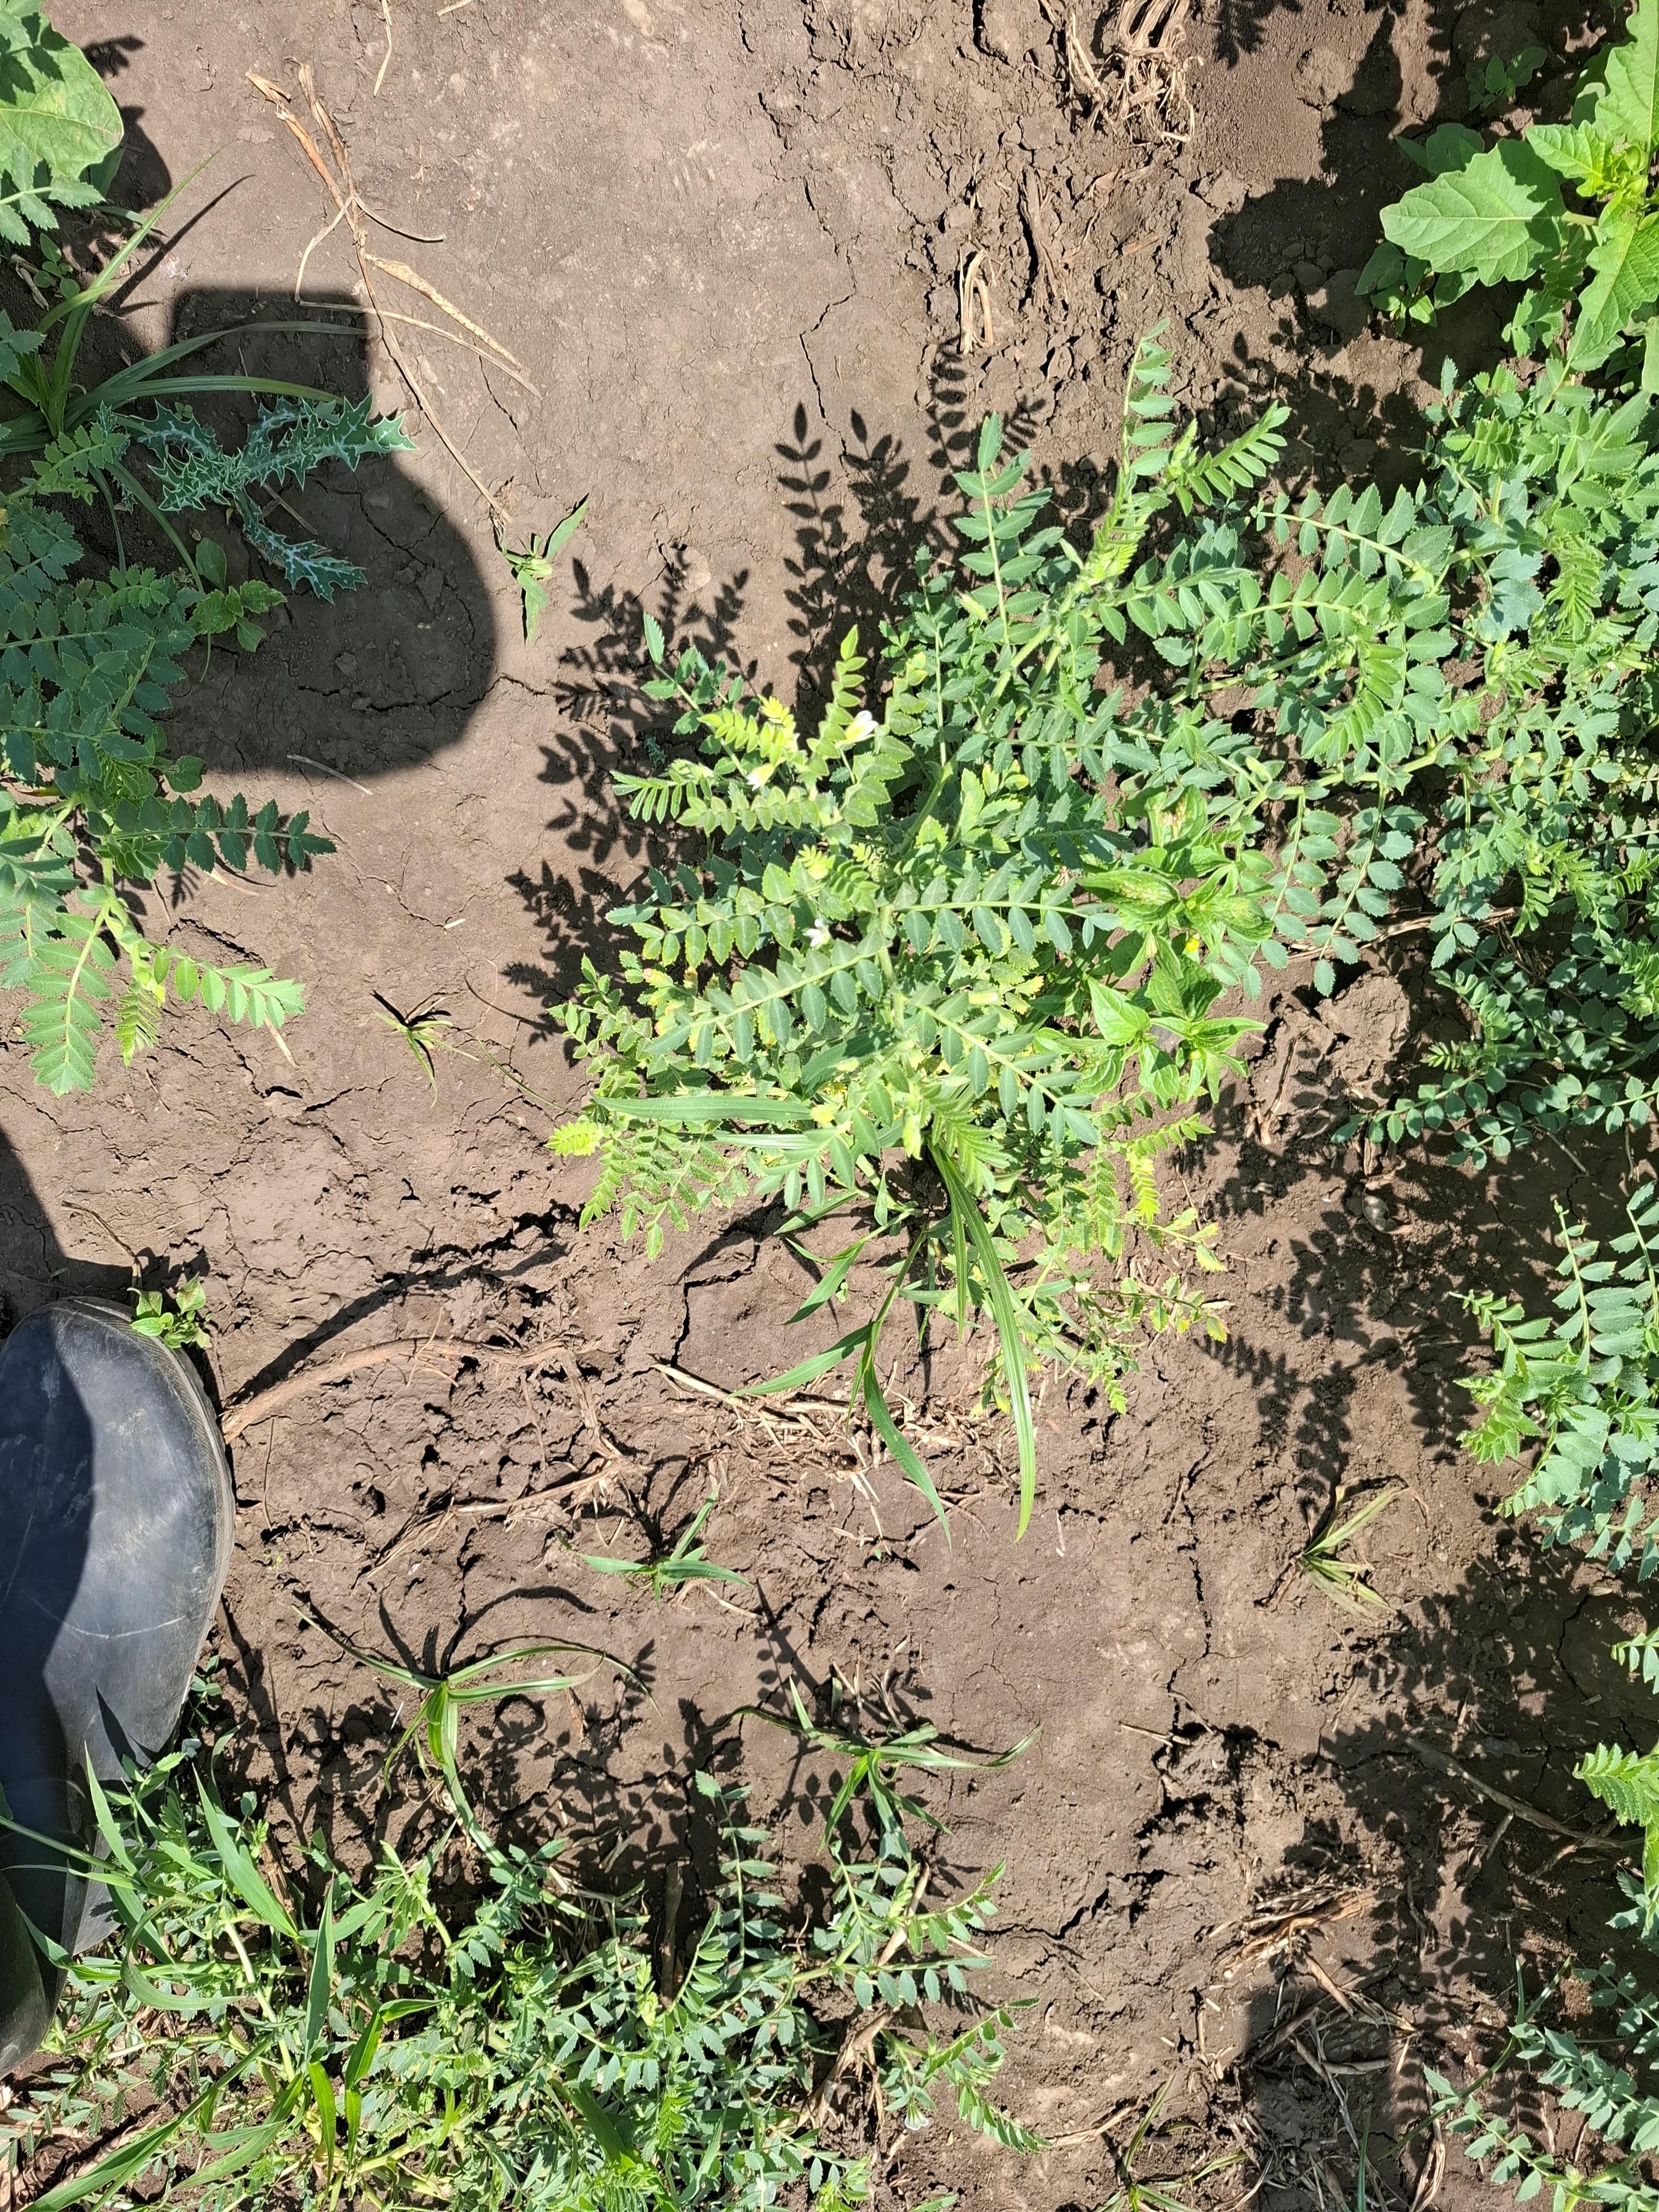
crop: chickpea
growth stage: flowering
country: Tanzania
